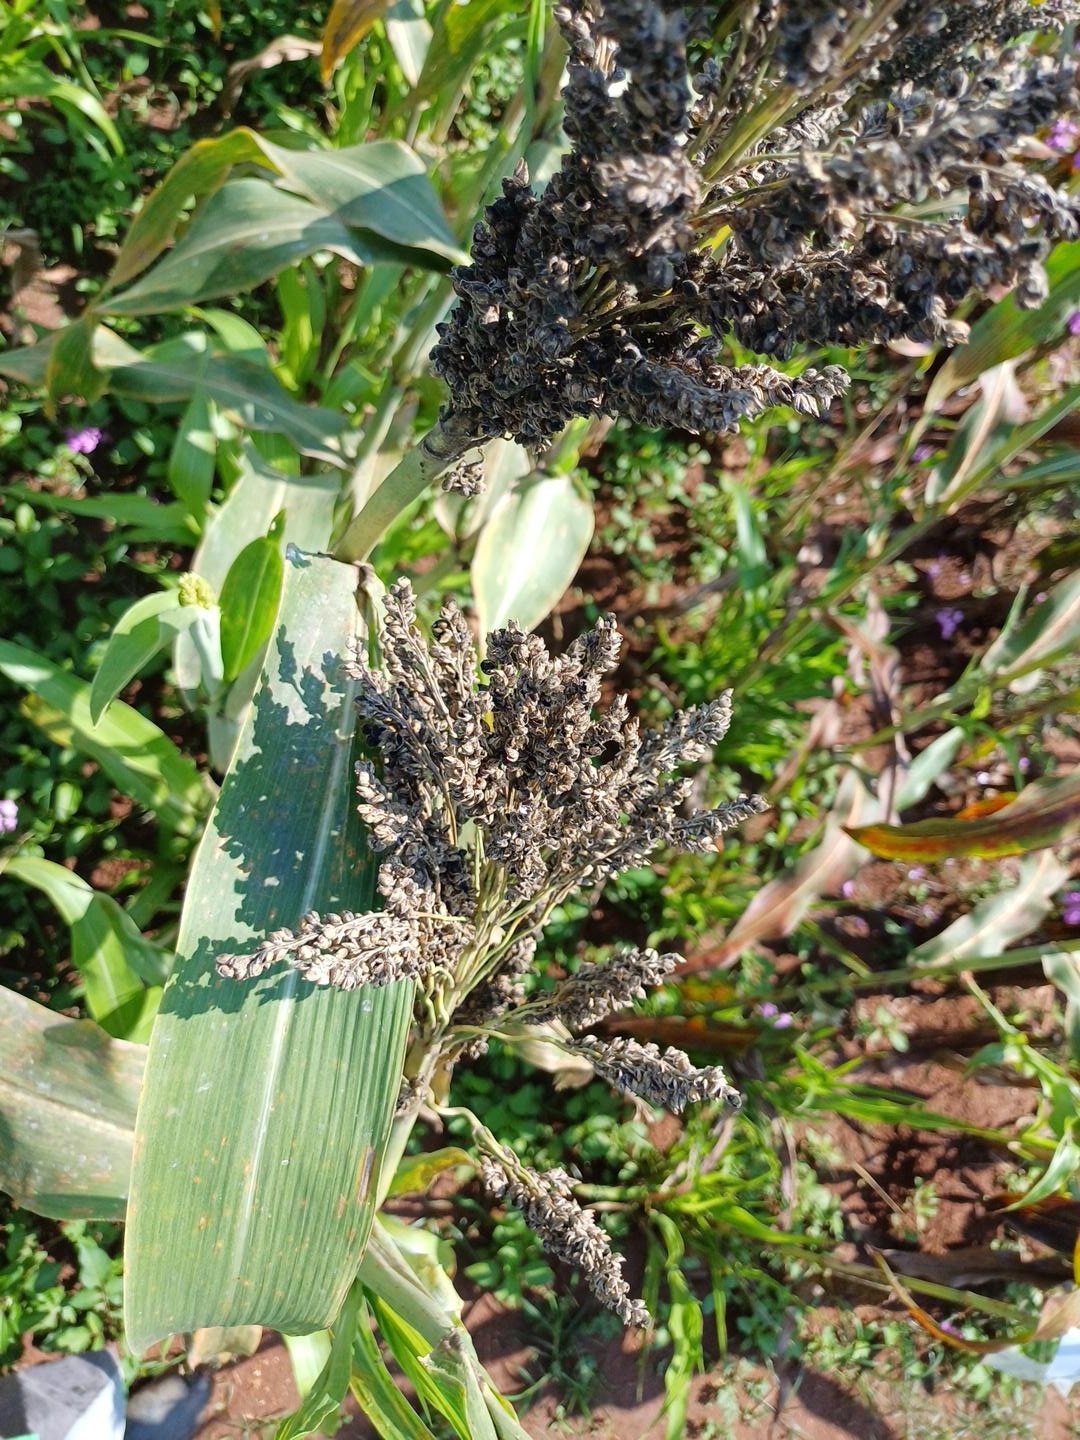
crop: sorghum
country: Kenya
